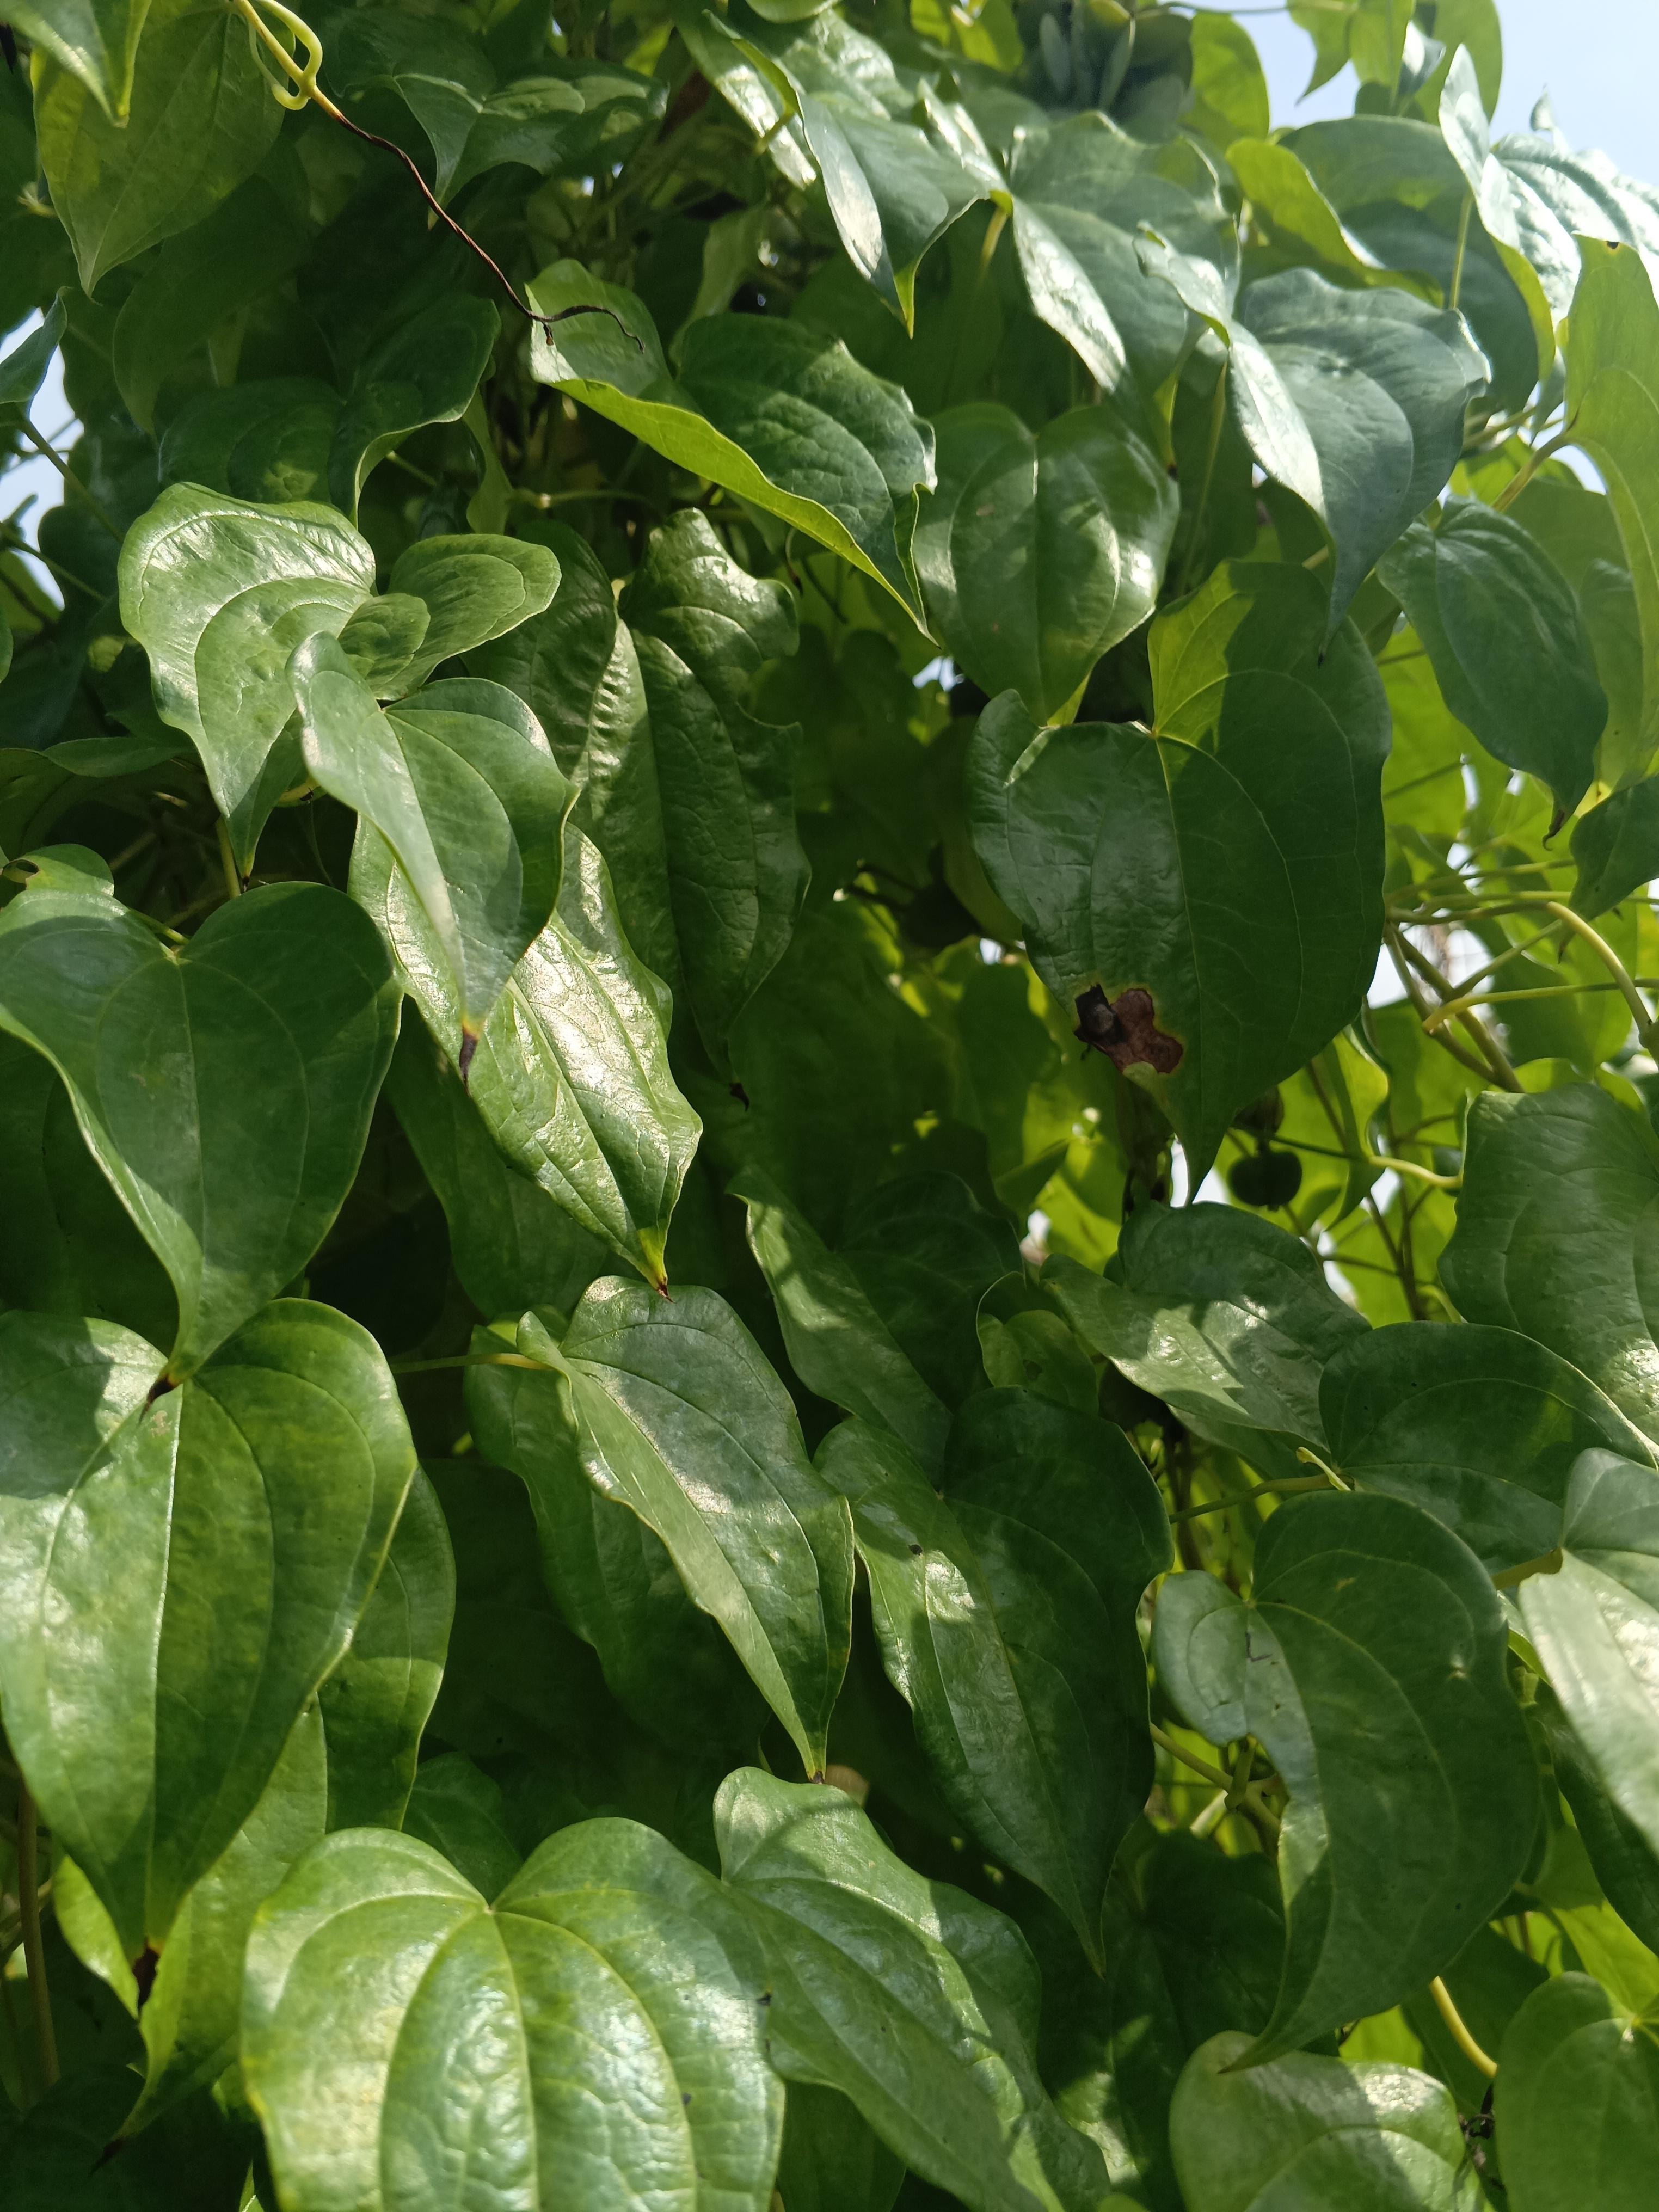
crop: yam
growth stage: vegetative
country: Nigeria
